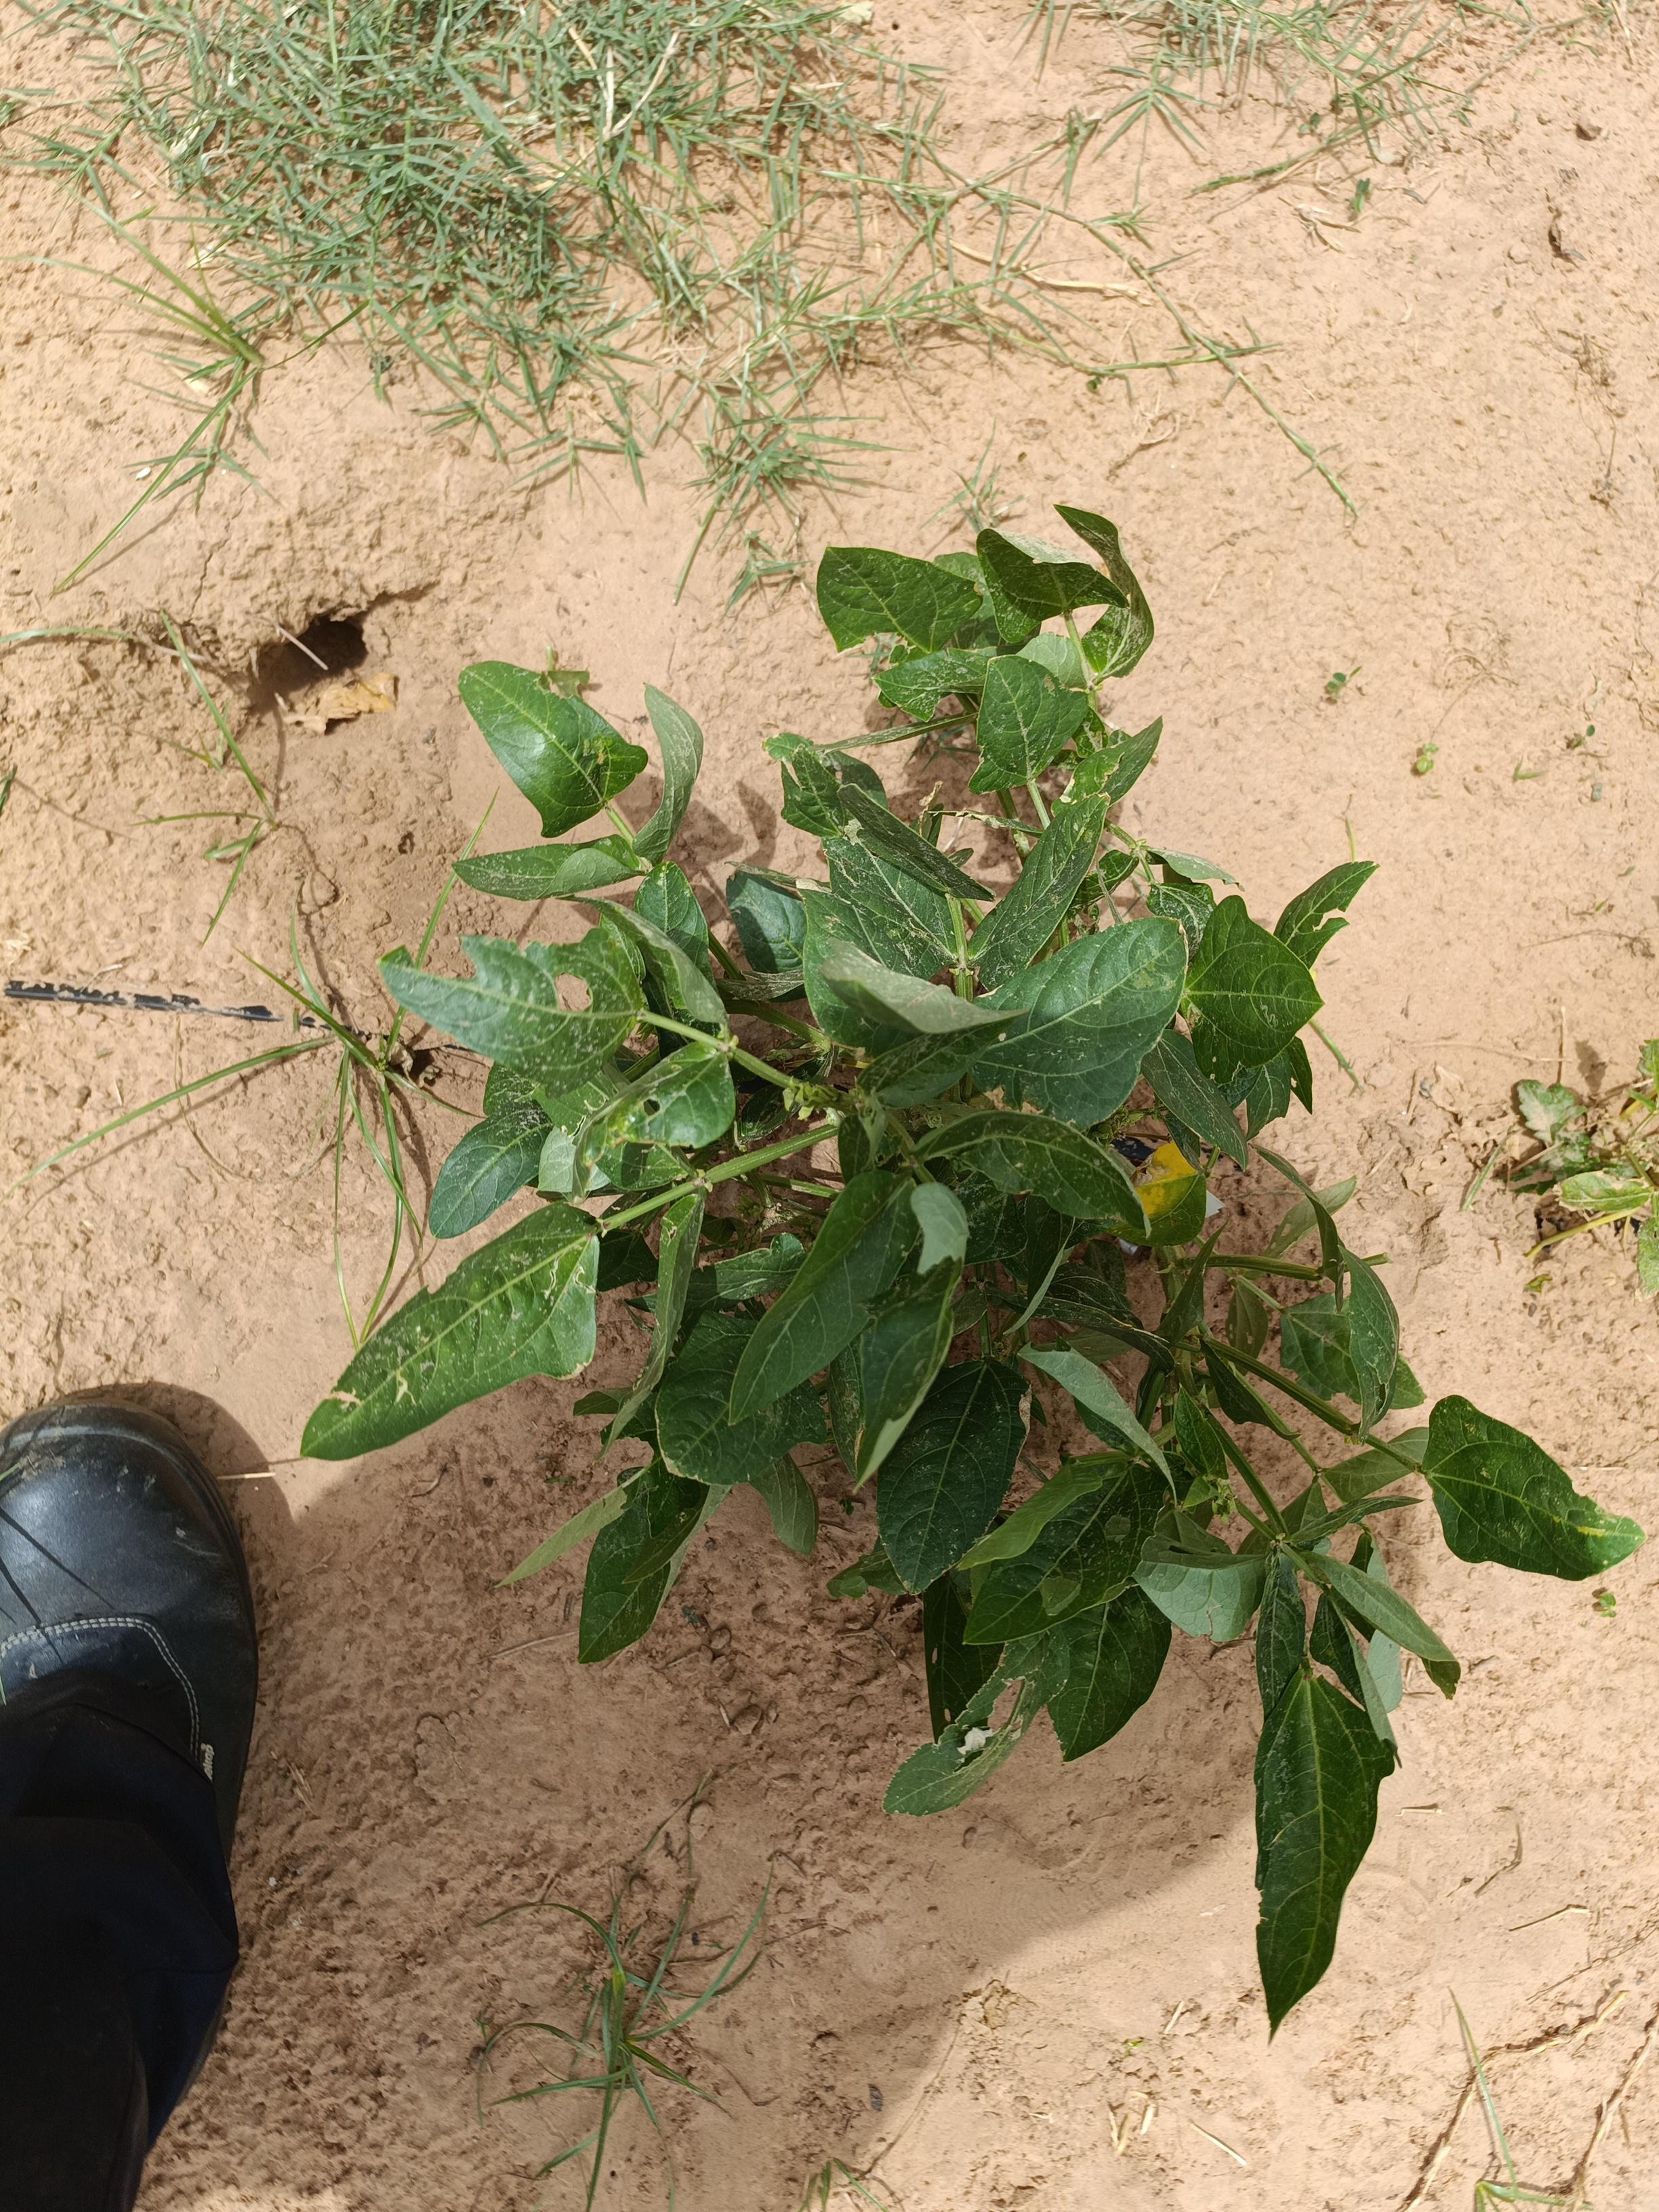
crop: cowpea
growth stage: vegetative
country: Nigeria
